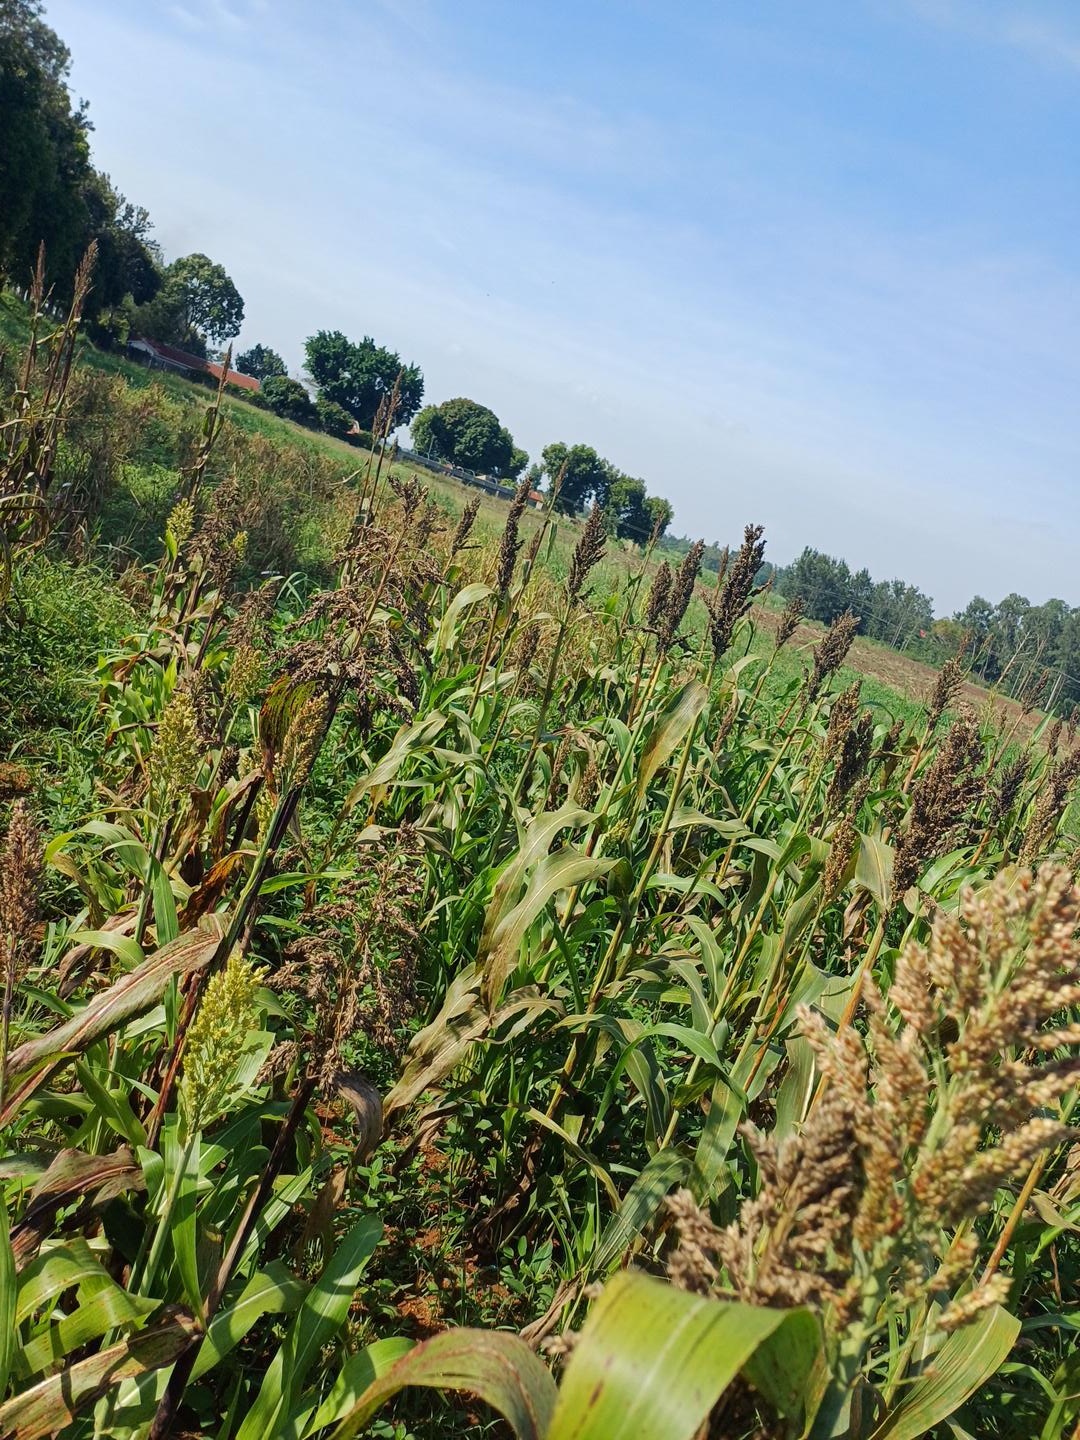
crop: sorghum
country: Kenya
